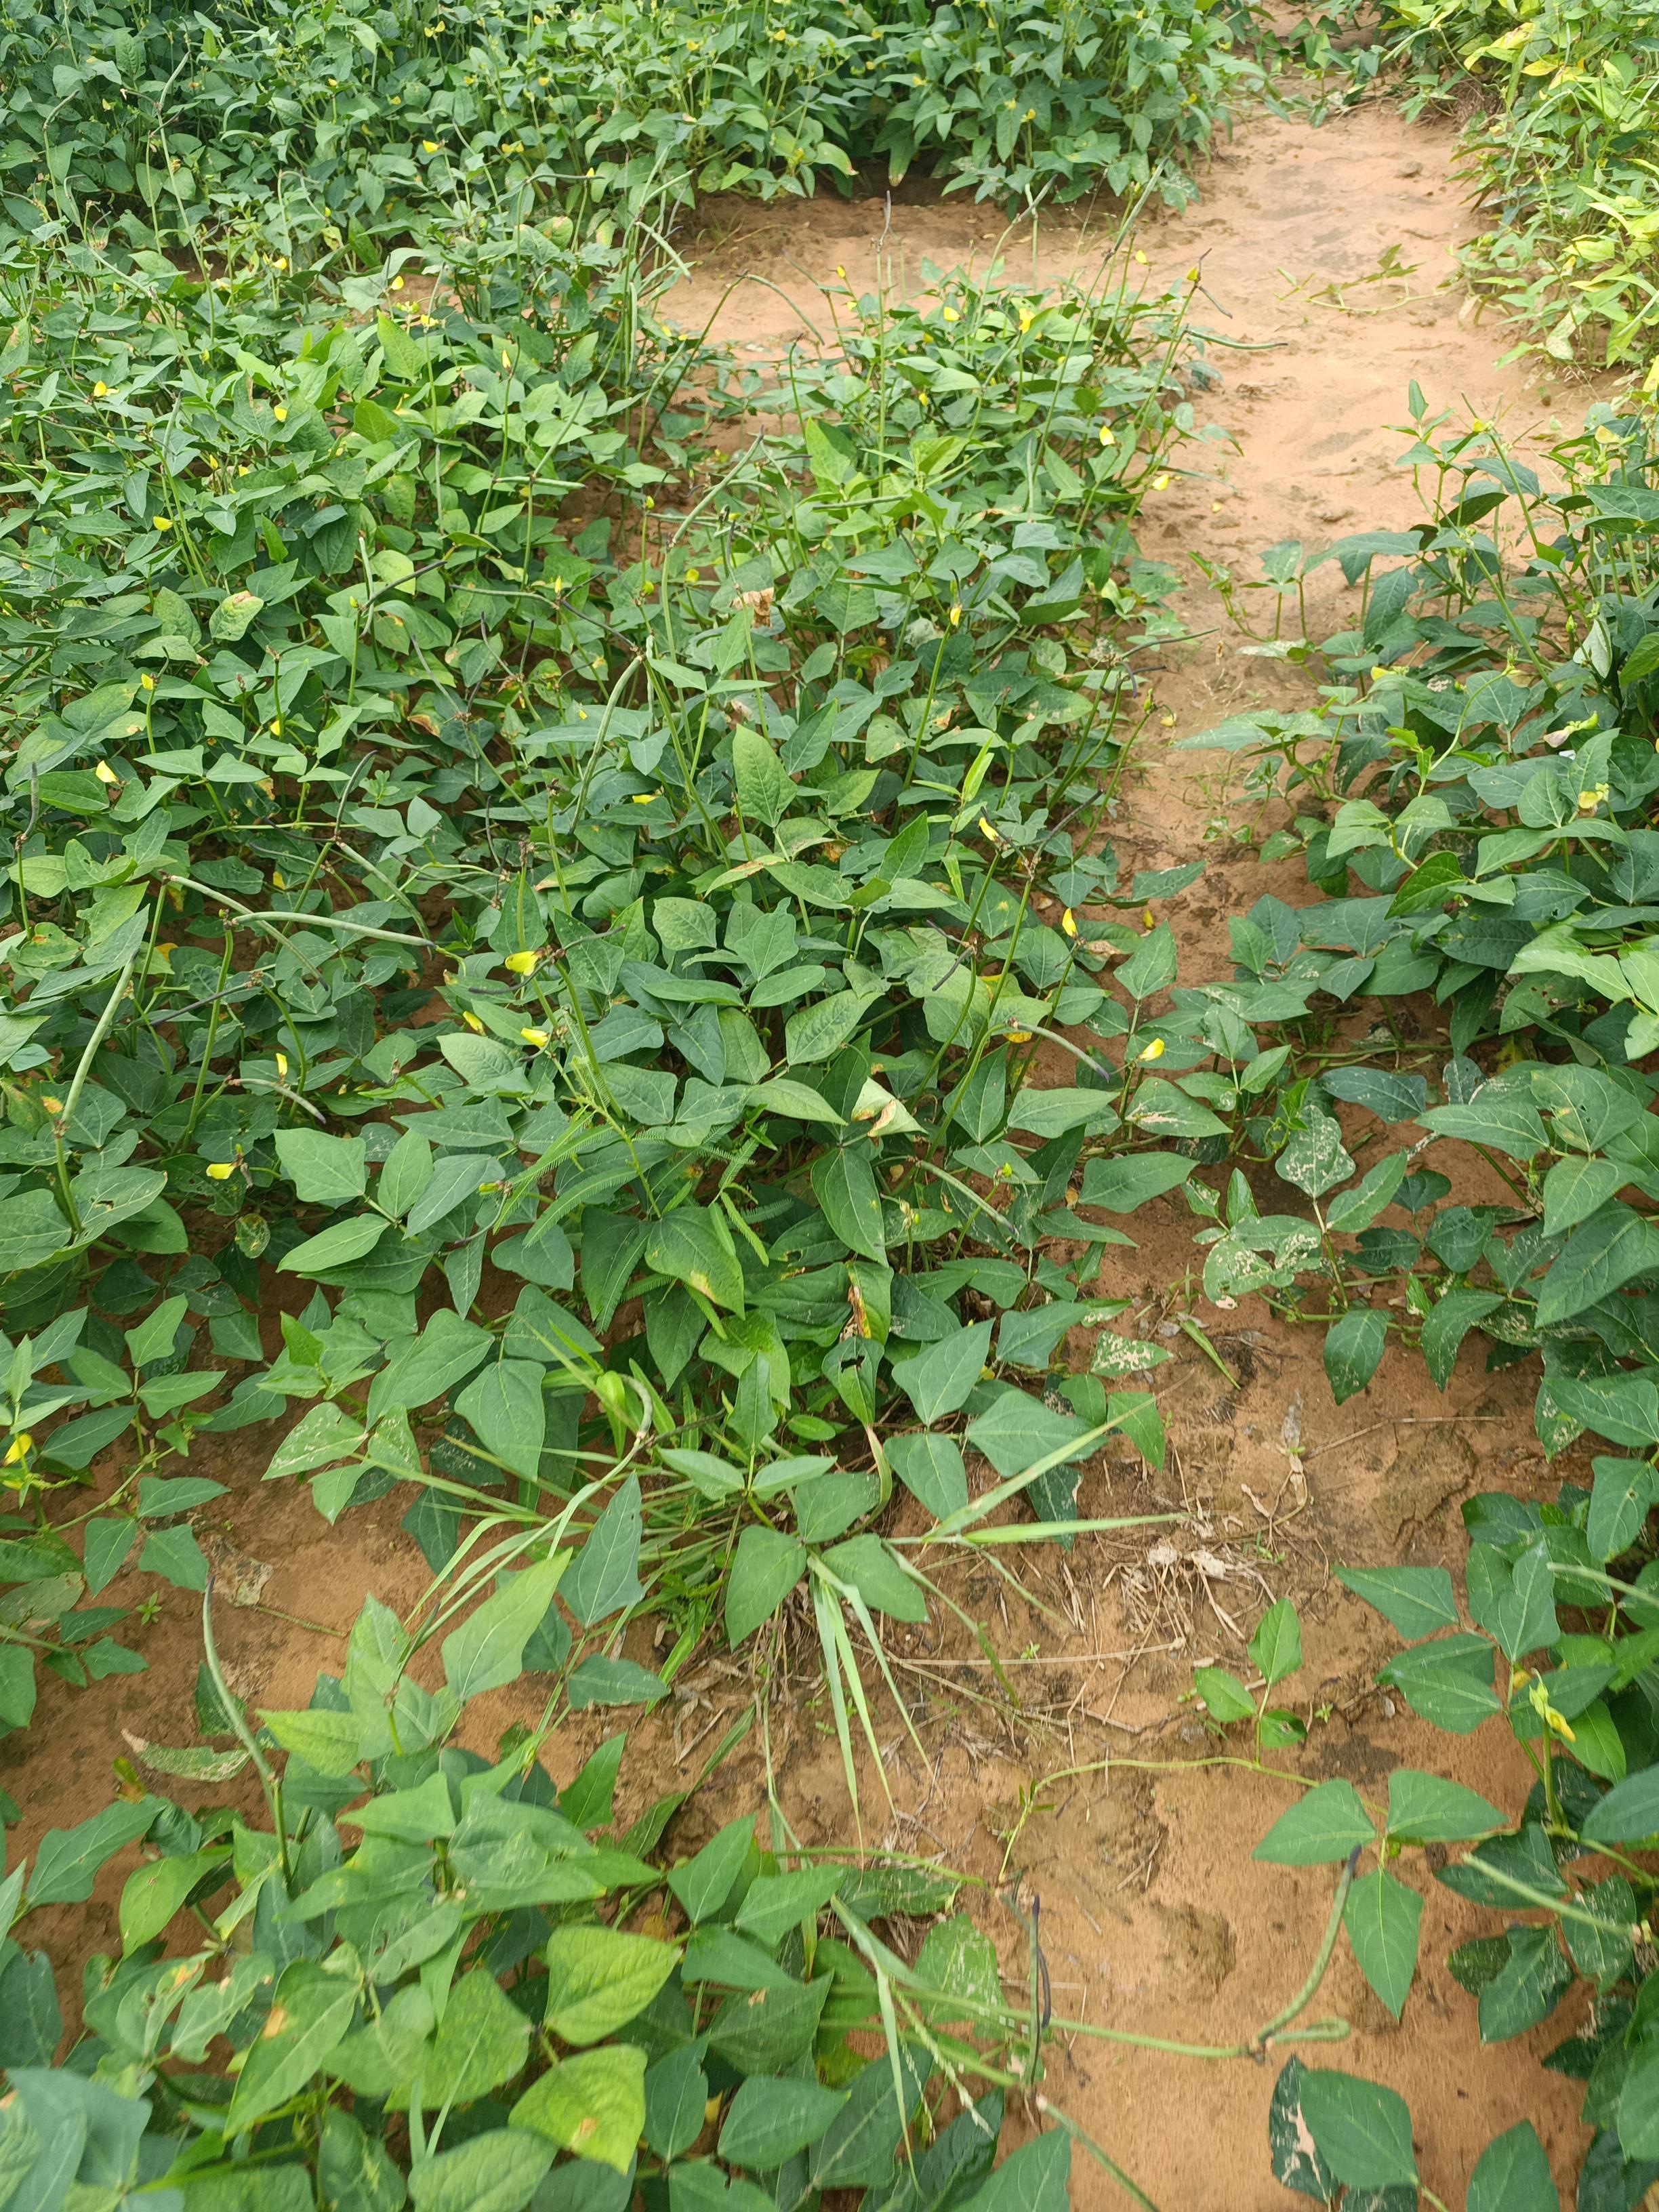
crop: cowpea
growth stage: development pod
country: Nigeria
